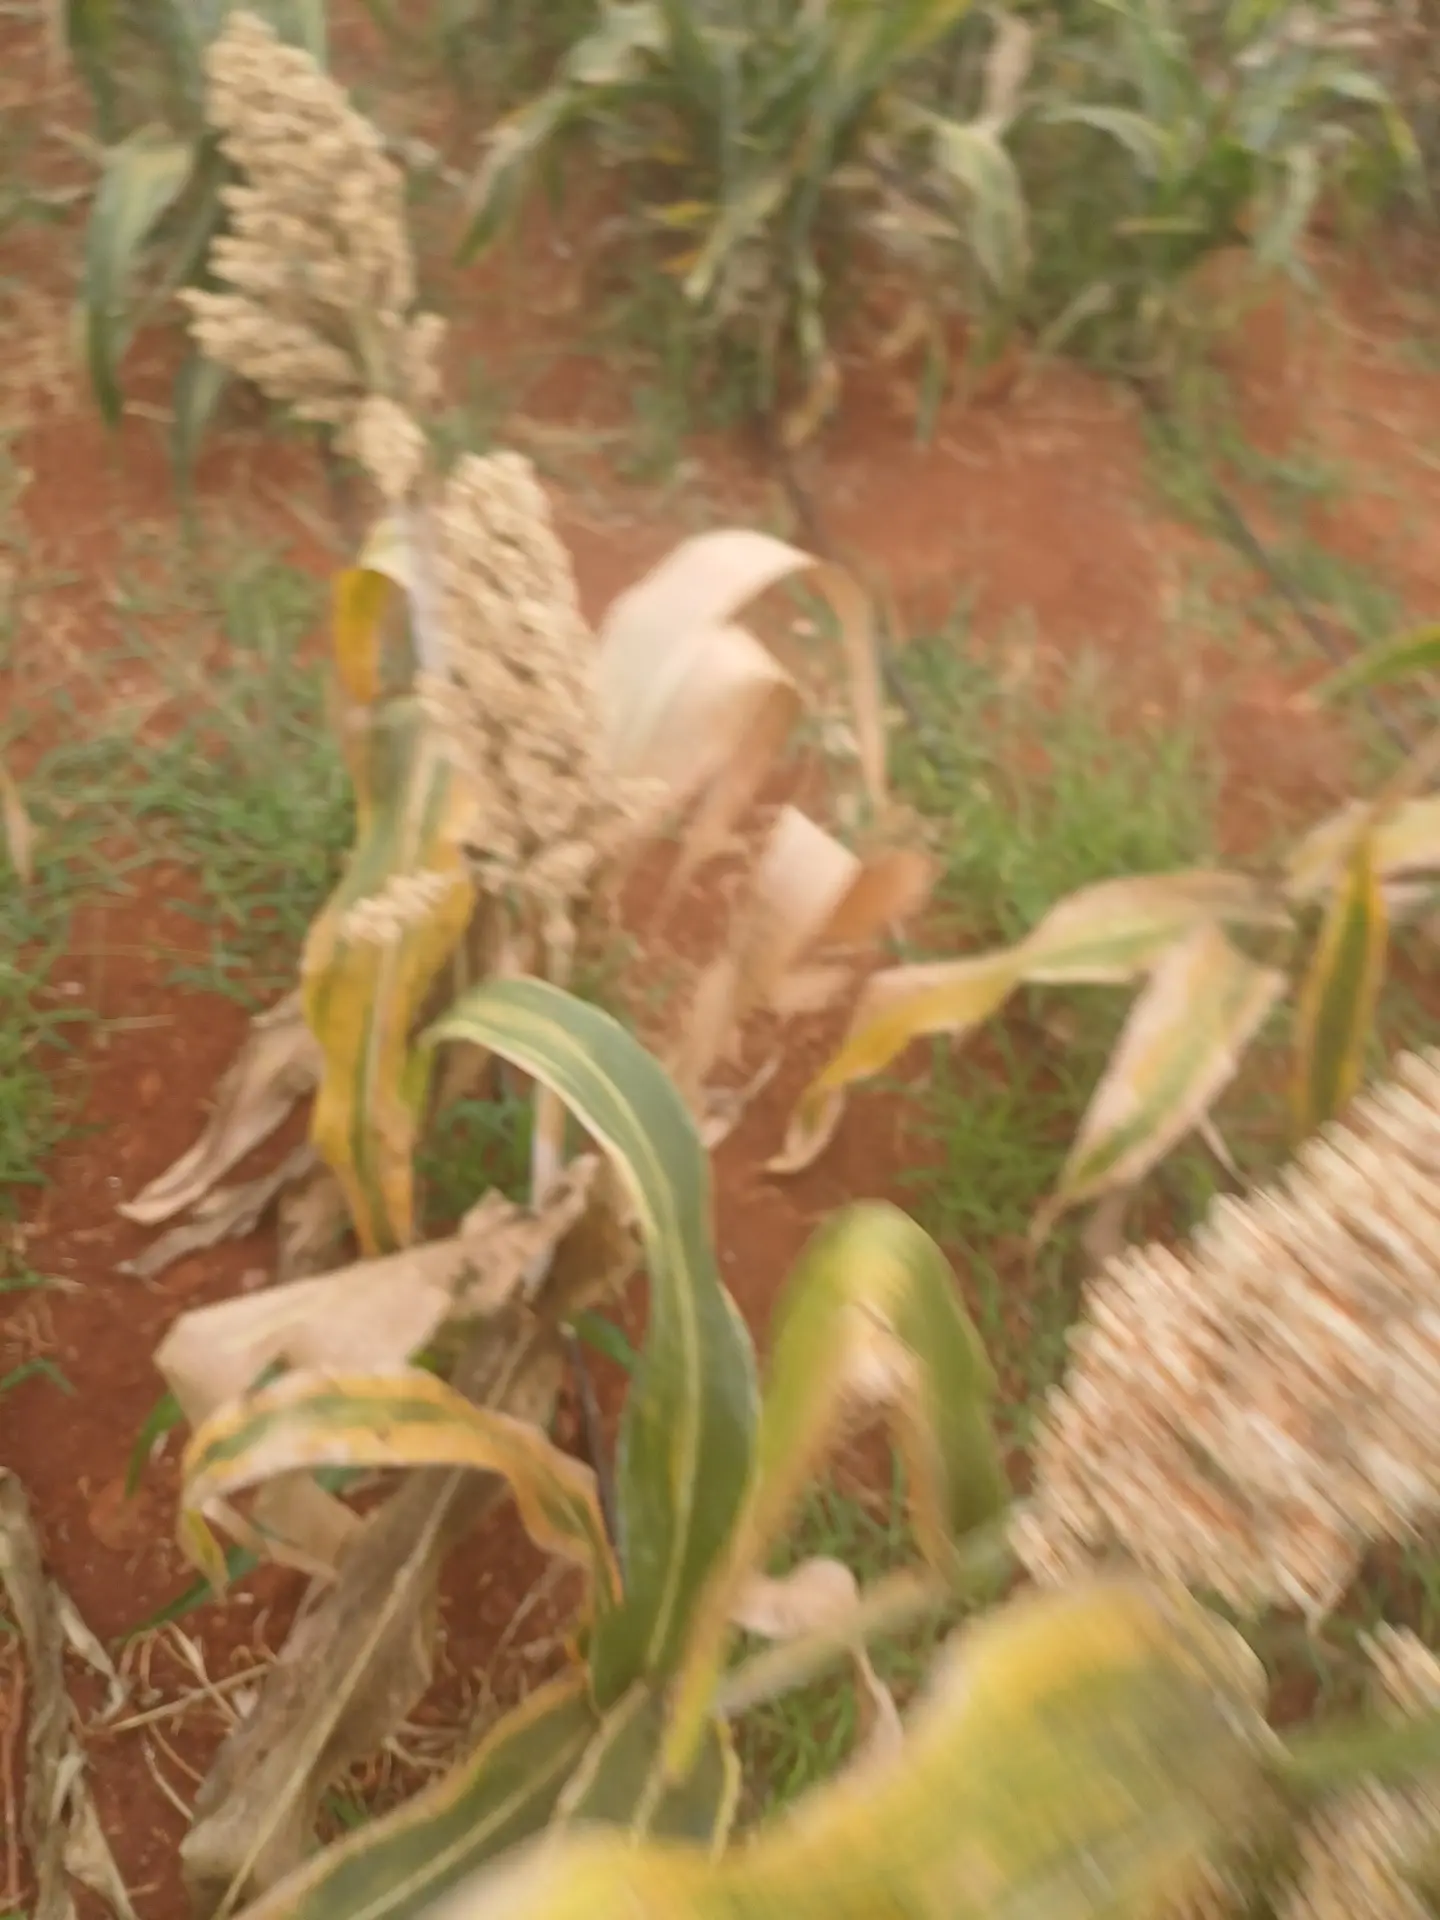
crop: sorghum
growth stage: maturity
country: Kenya
